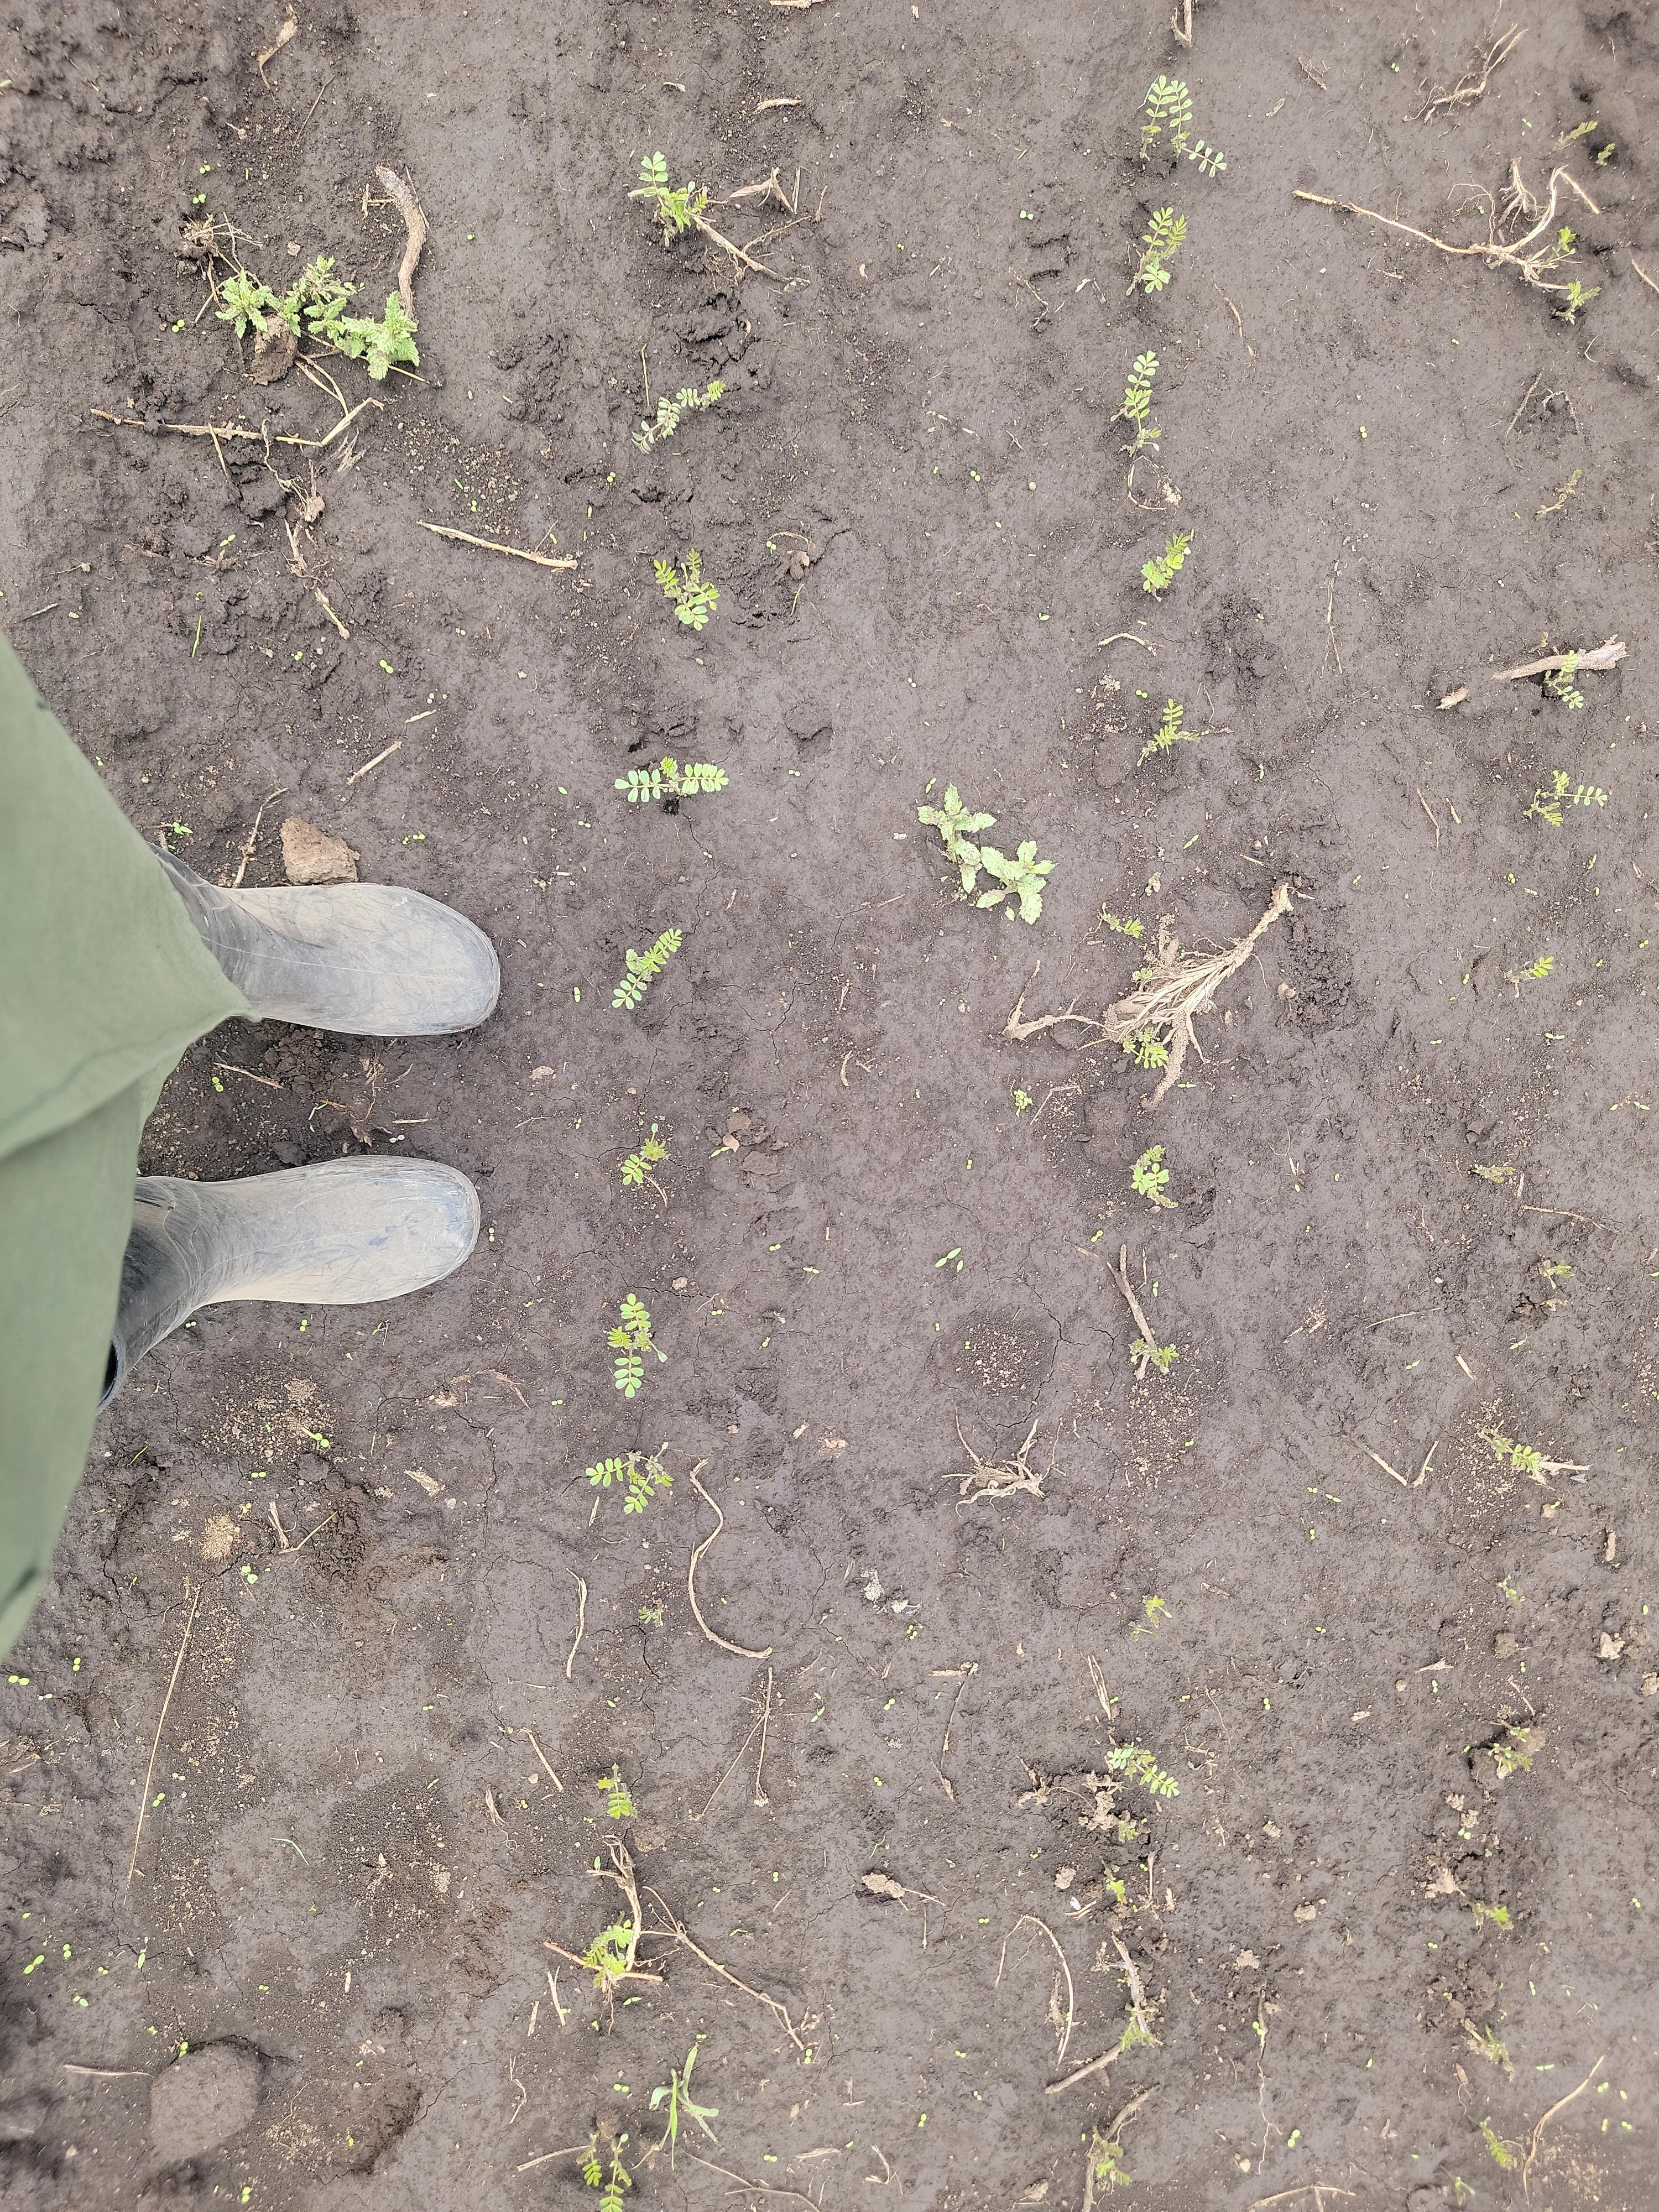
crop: chickpea
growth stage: emergence
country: Tanzania
